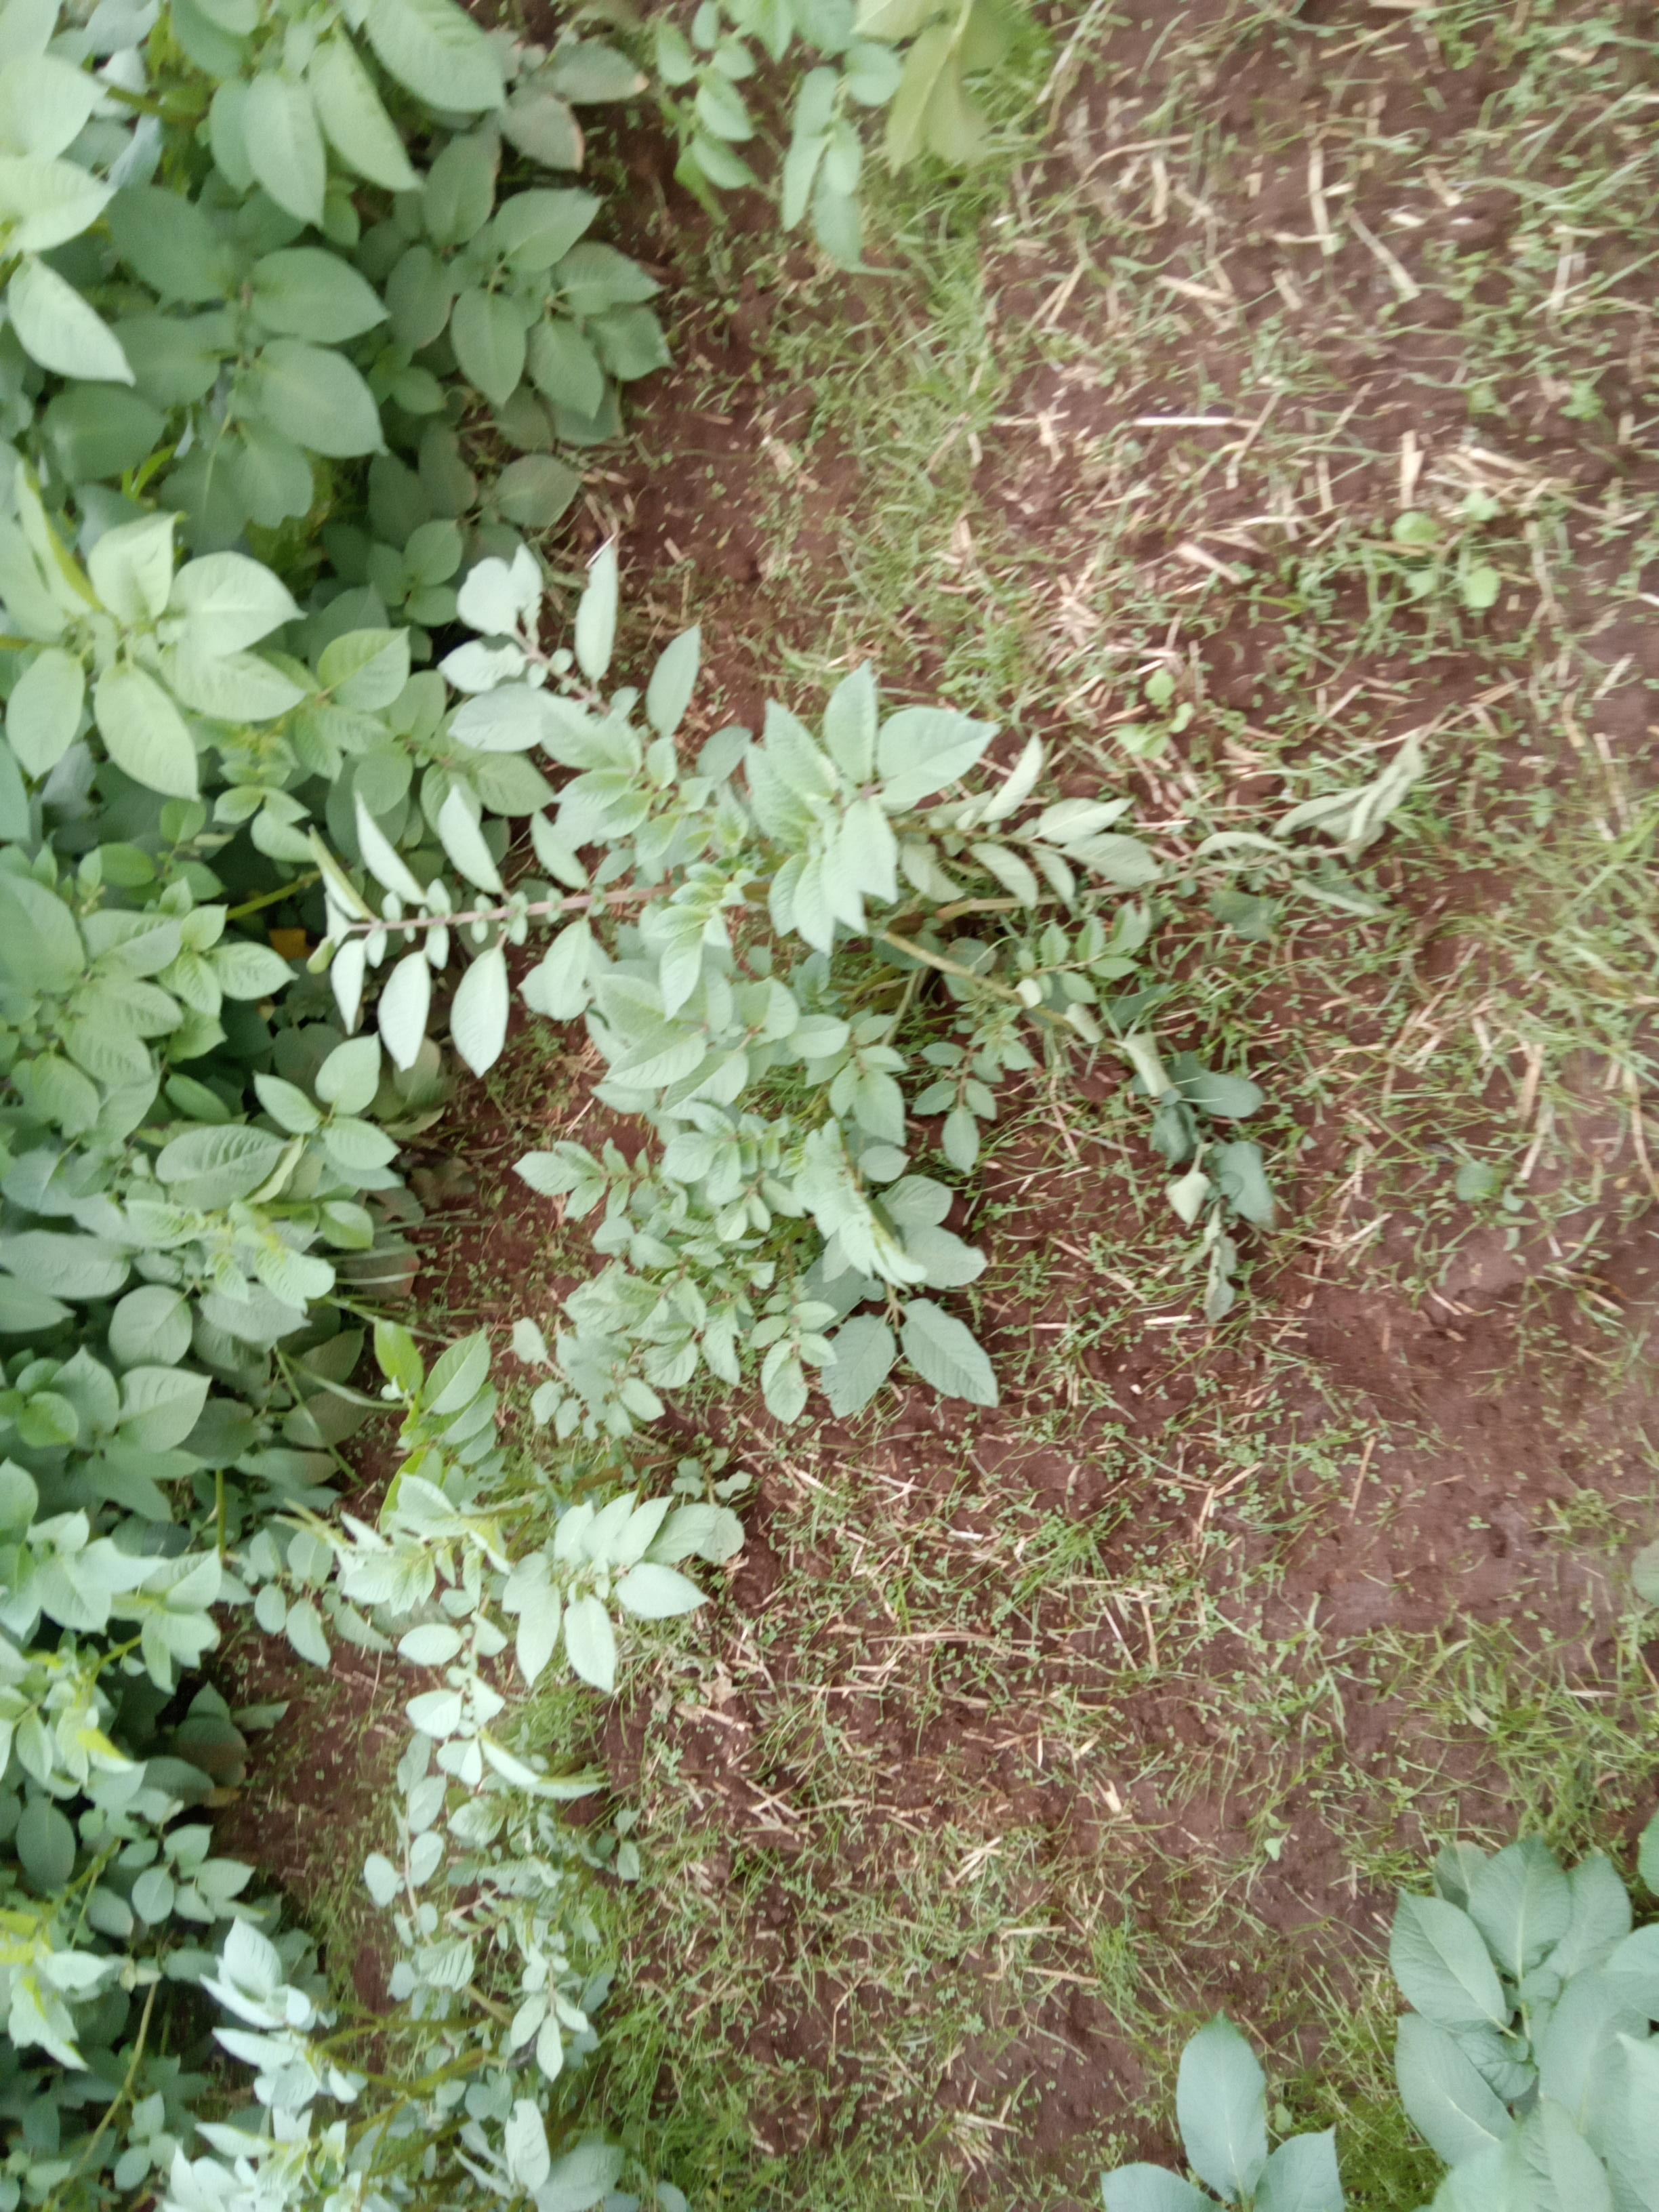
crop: potato
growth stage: vegetative
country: Kenya
